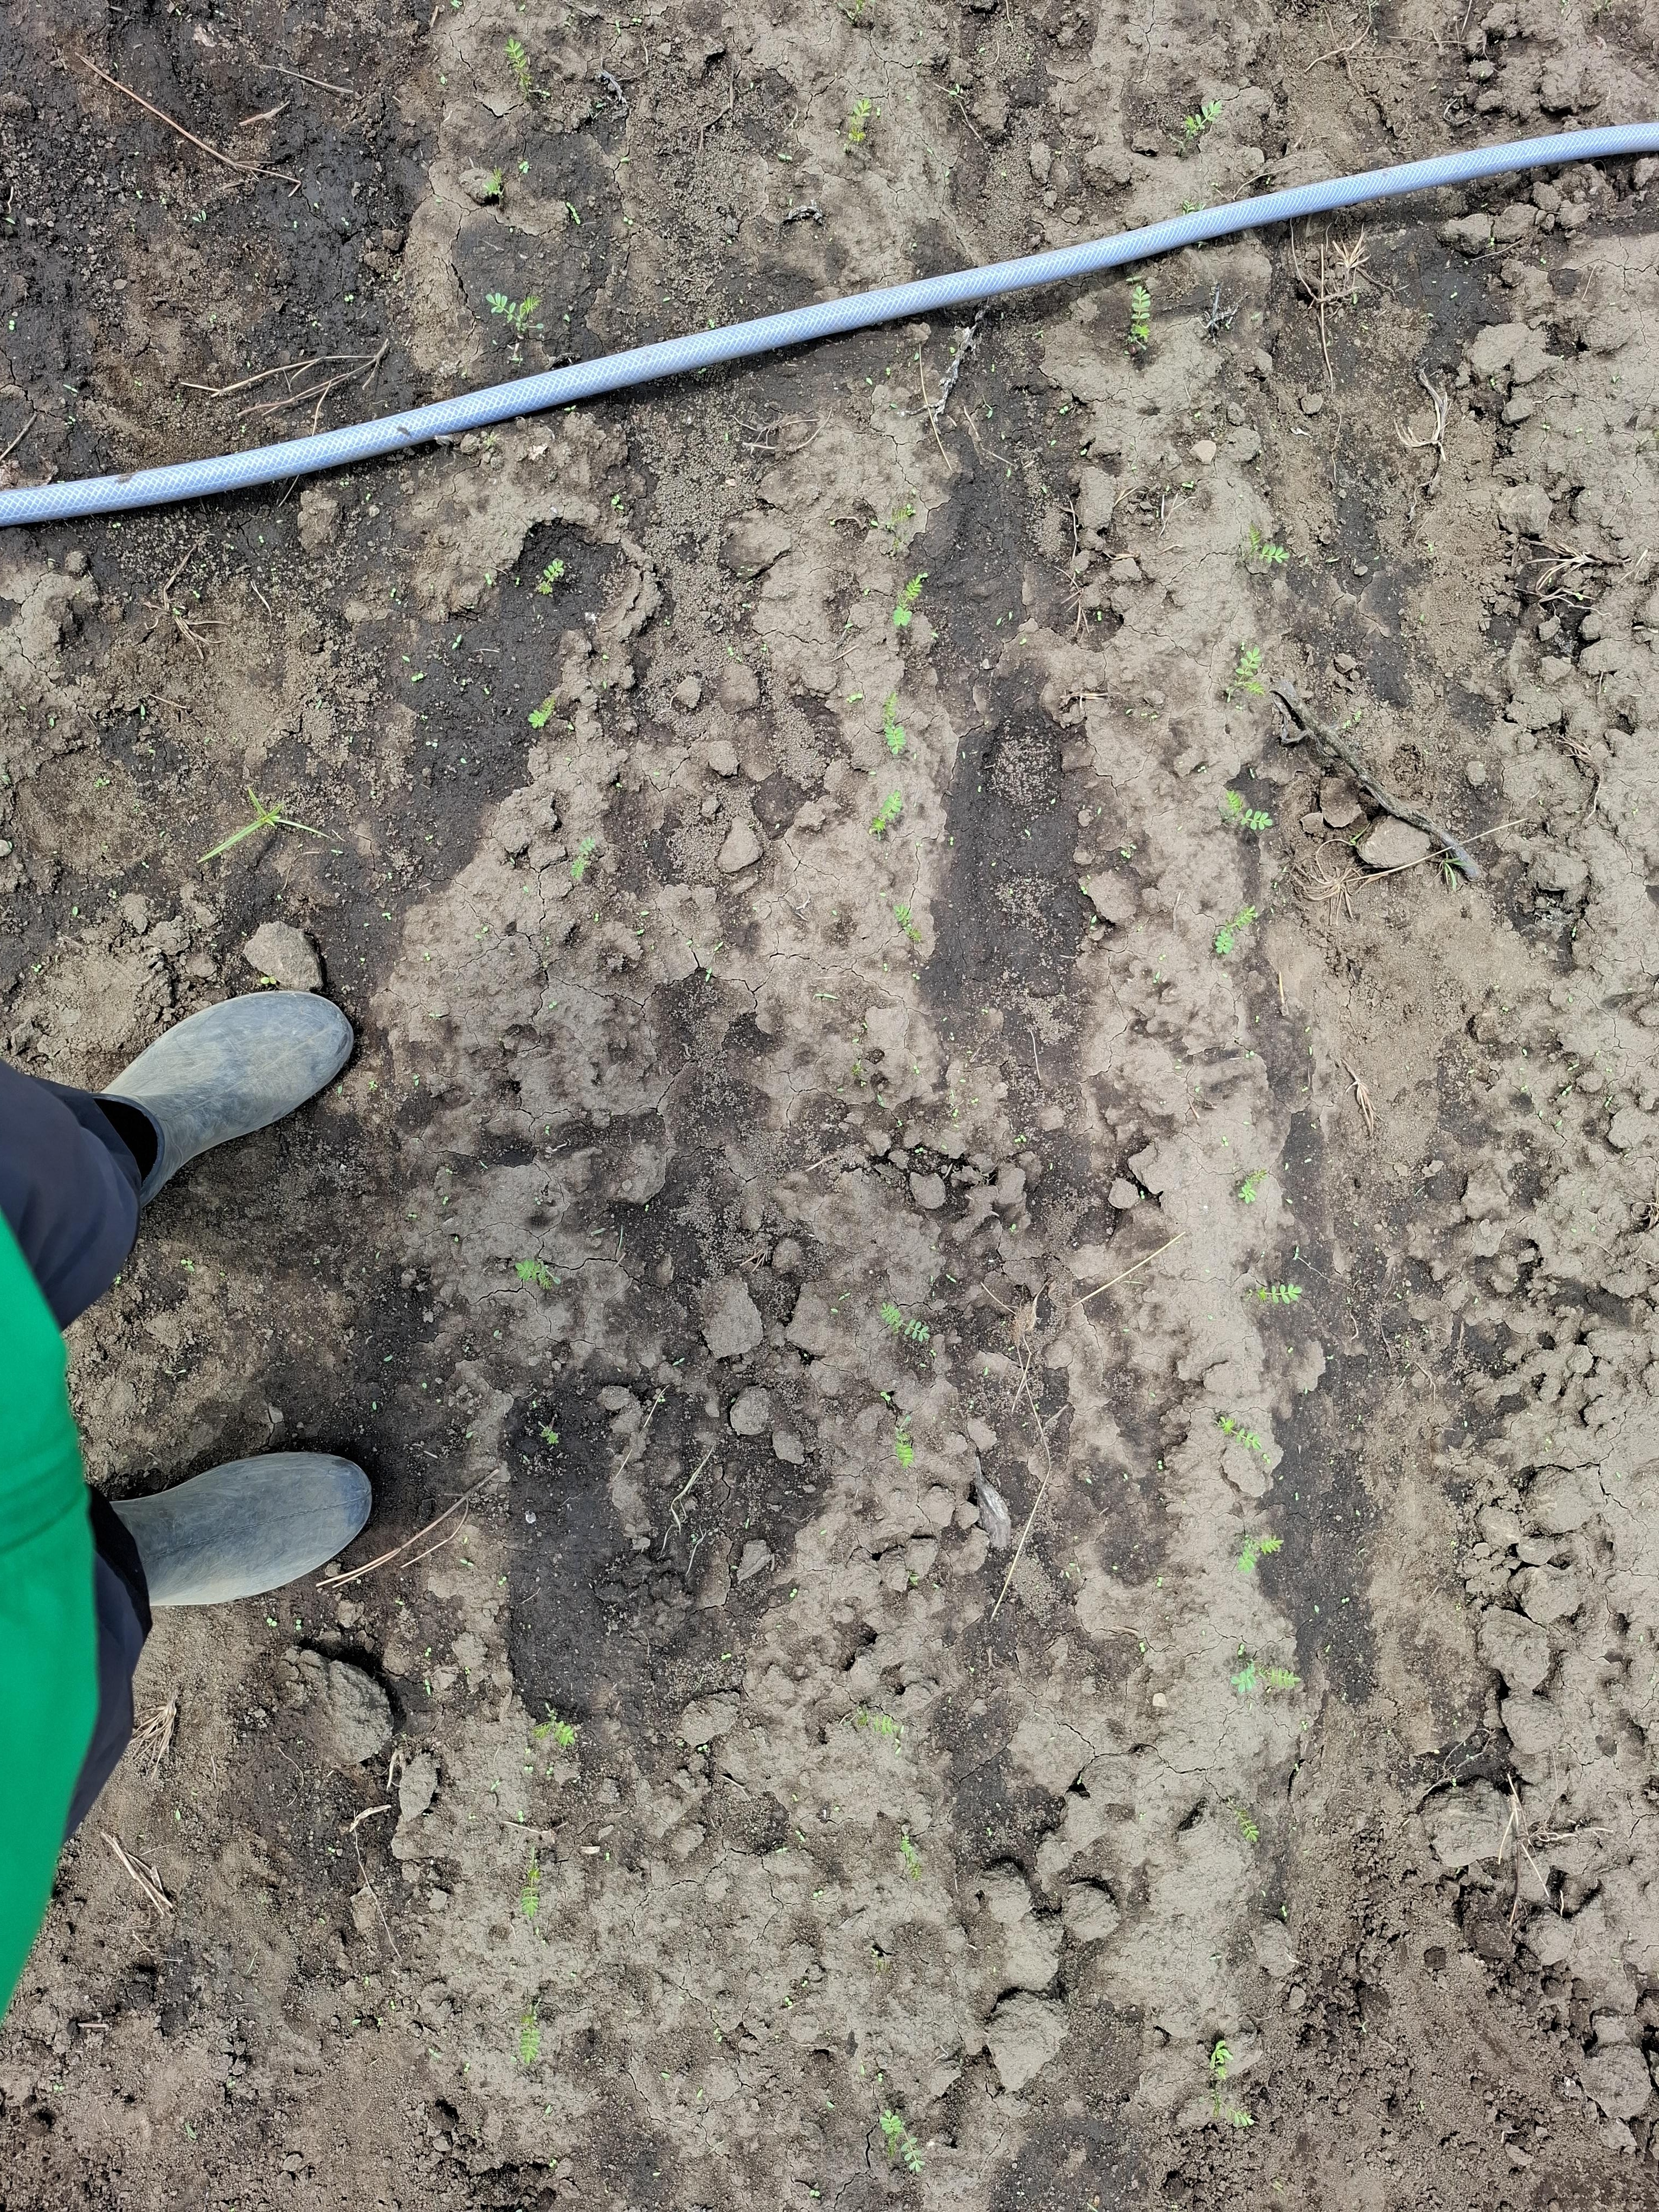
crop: chickpea
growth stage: emergence
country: Tanzania
